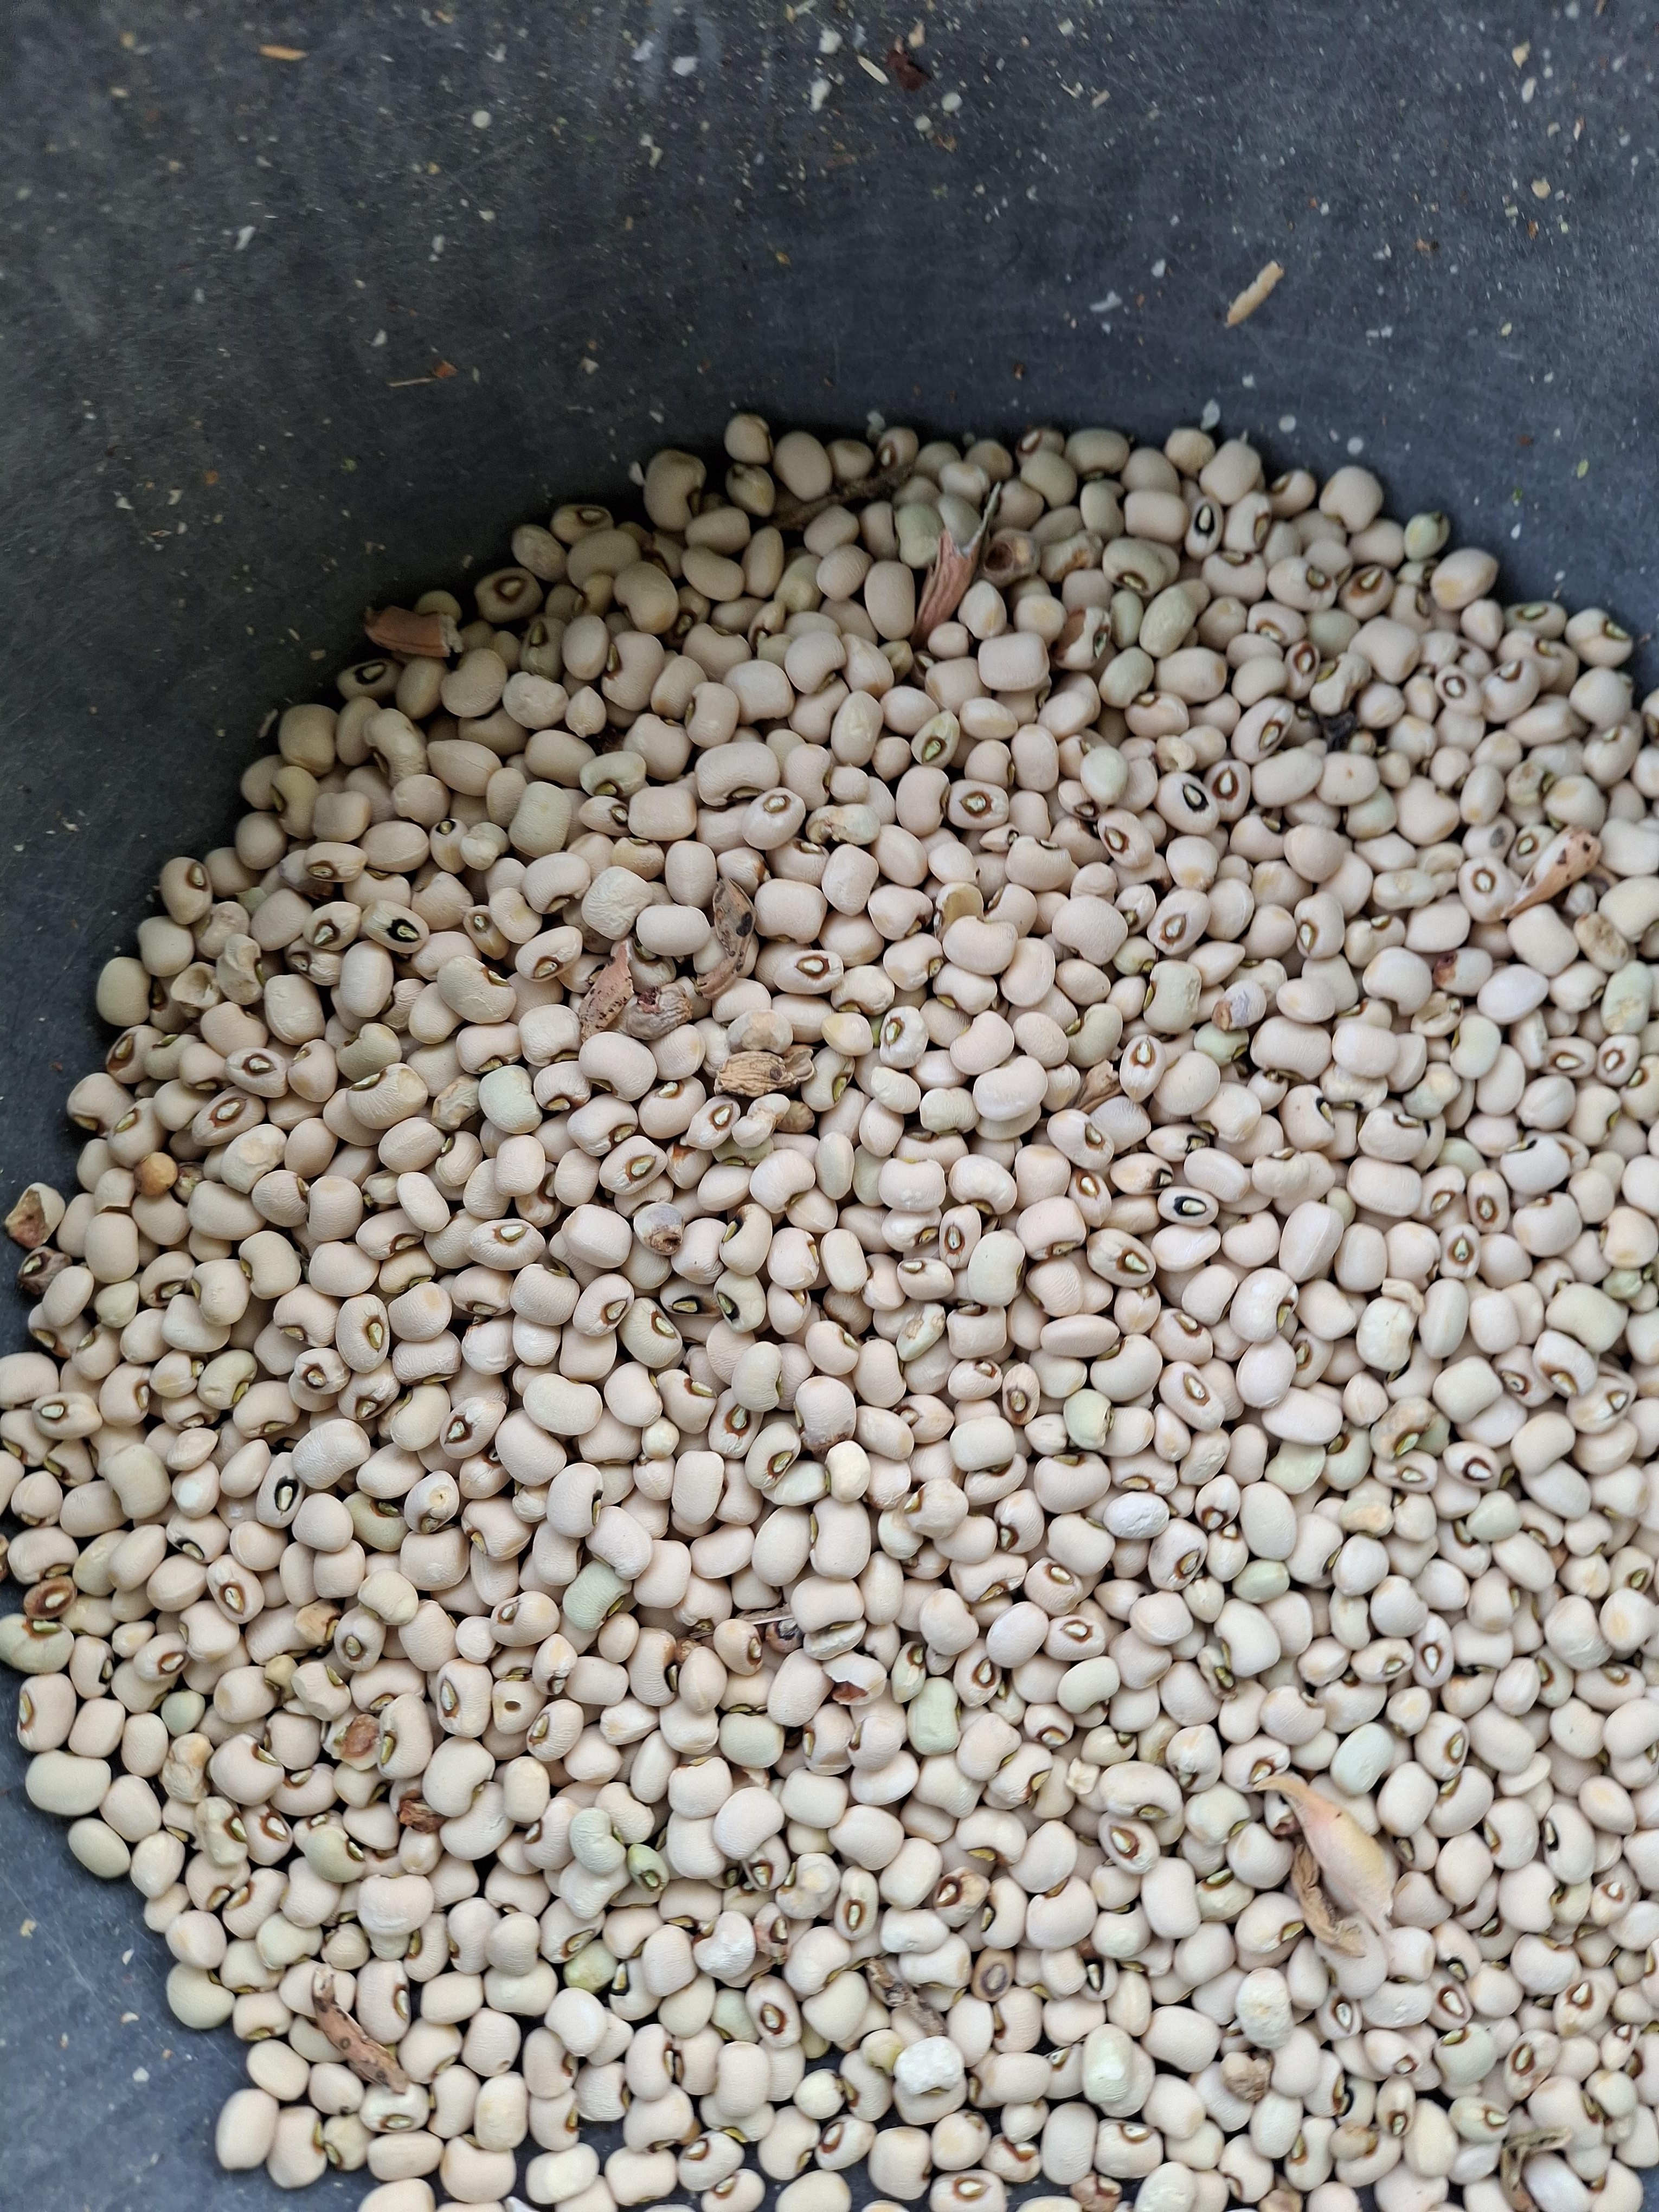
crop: cowpea
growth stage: harvest
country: Nigeria
